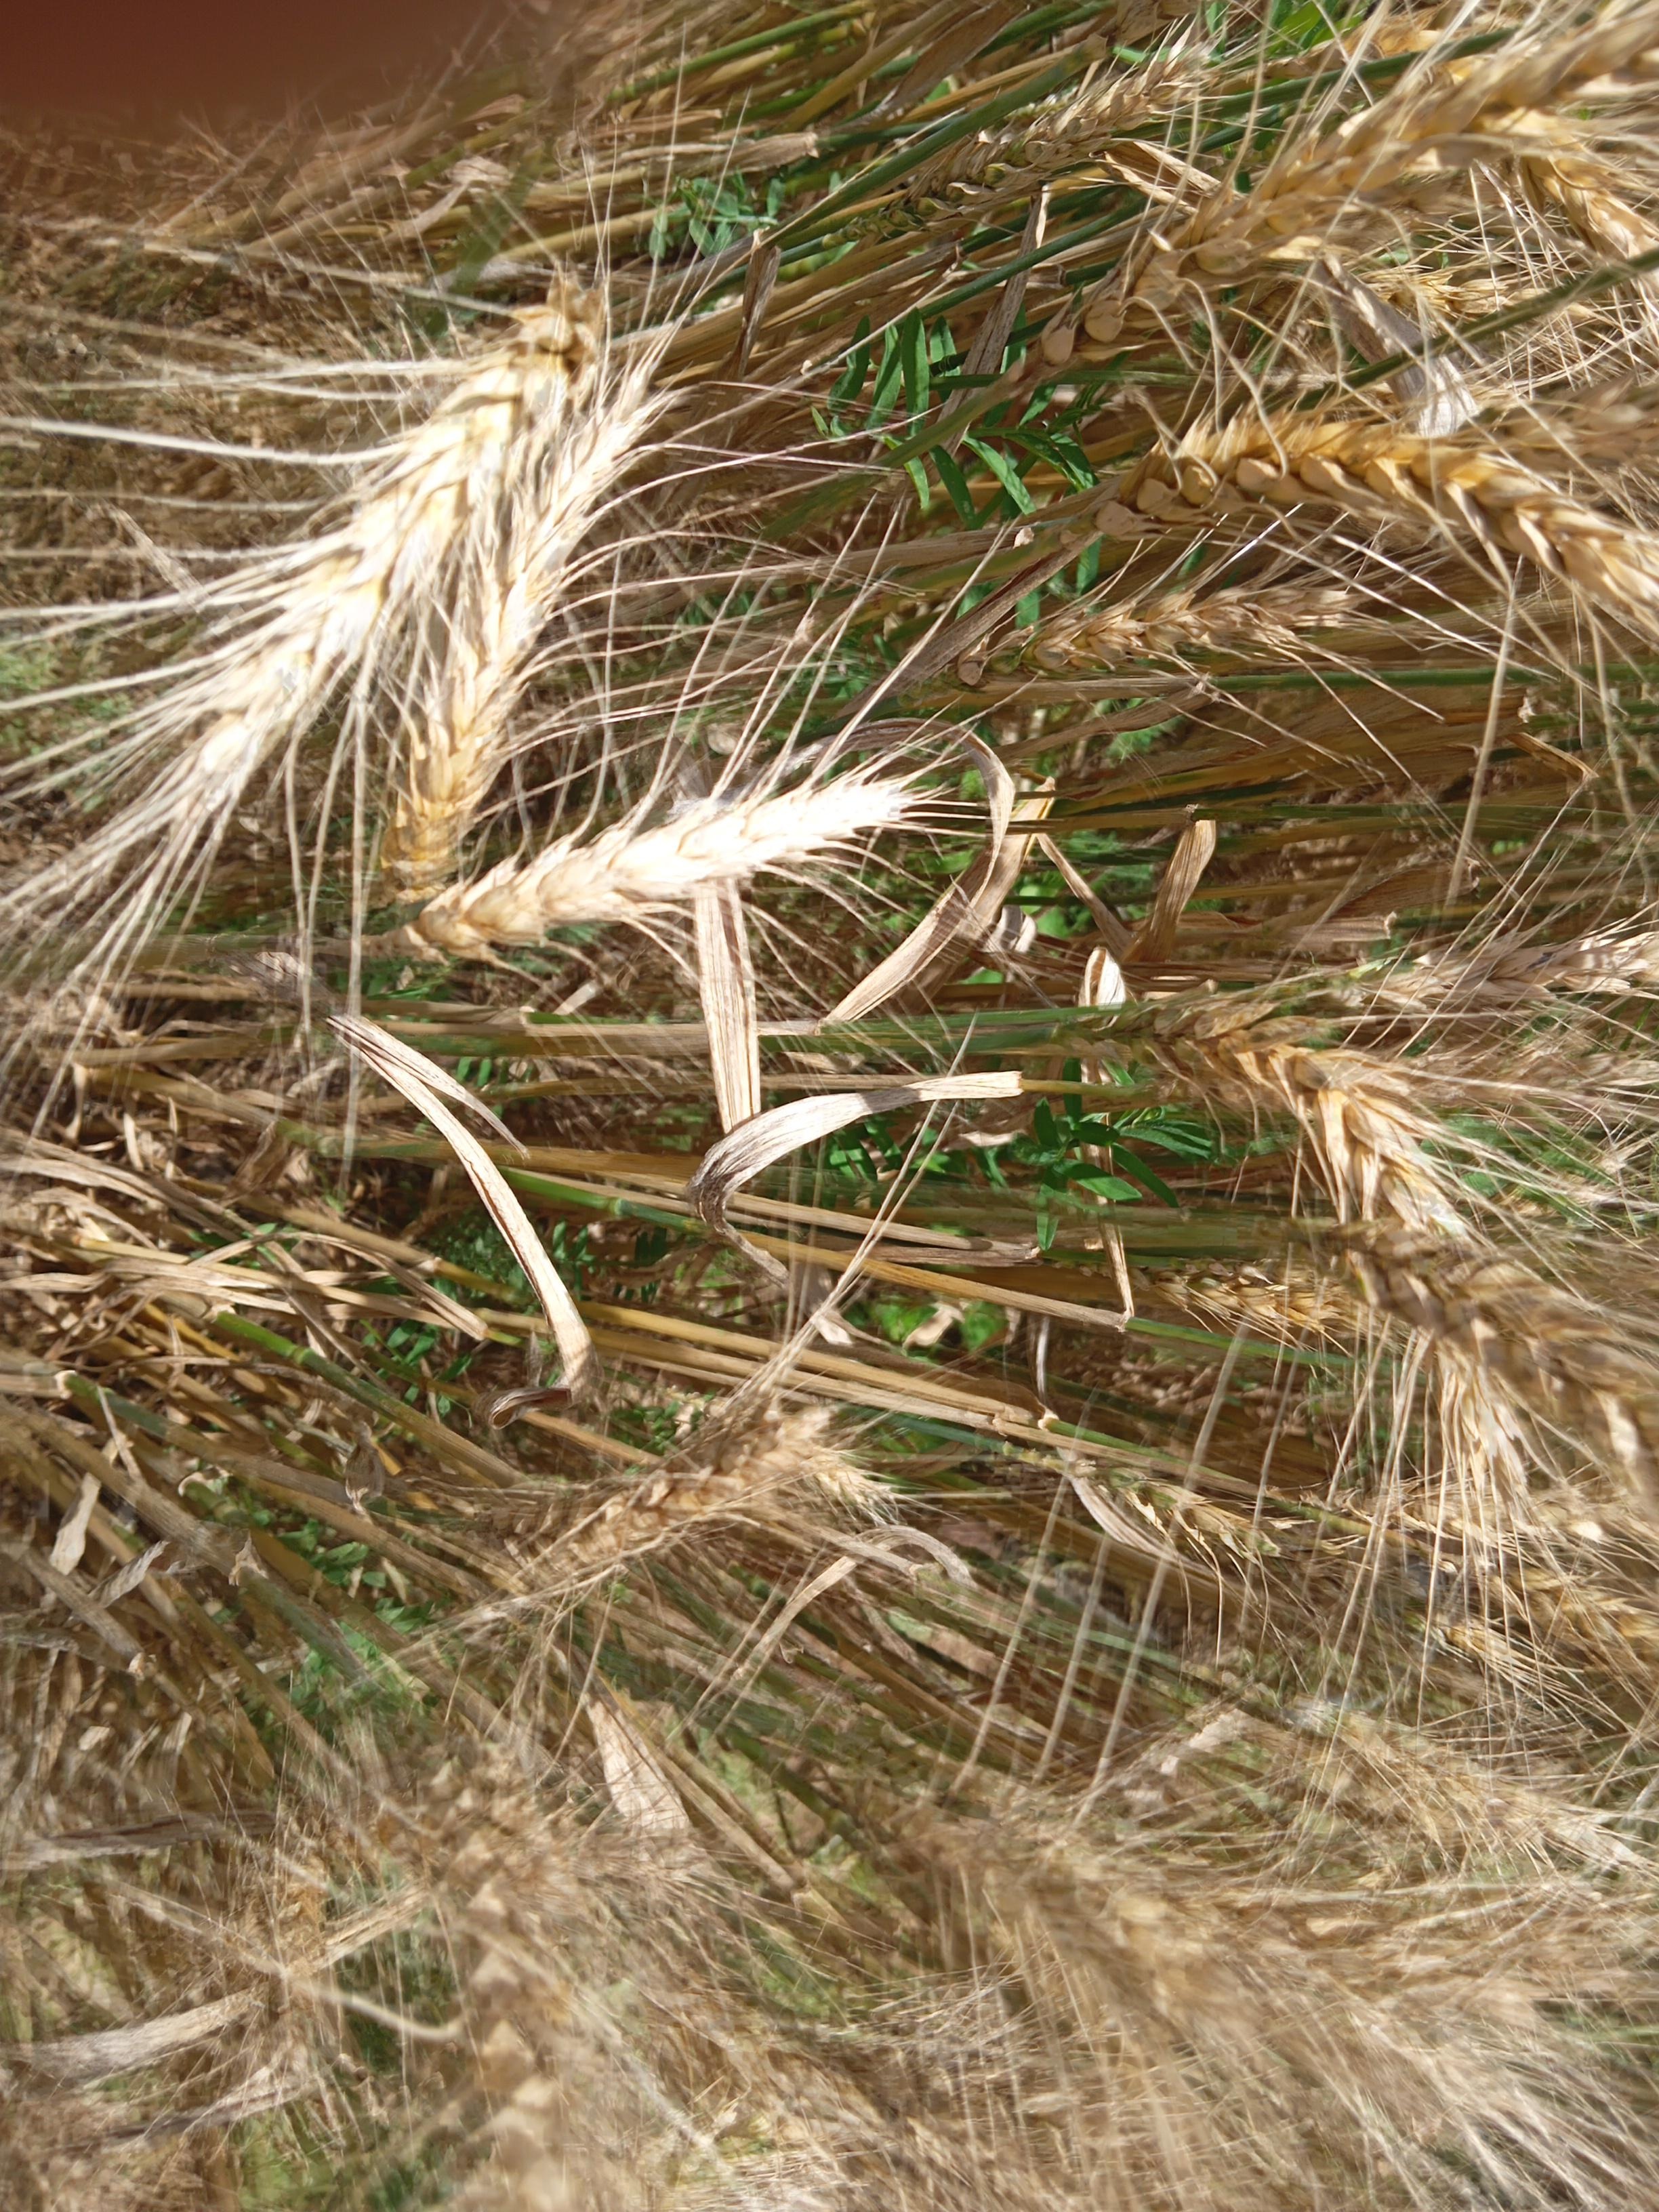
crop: wheat
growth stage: maturity
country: Kenya
